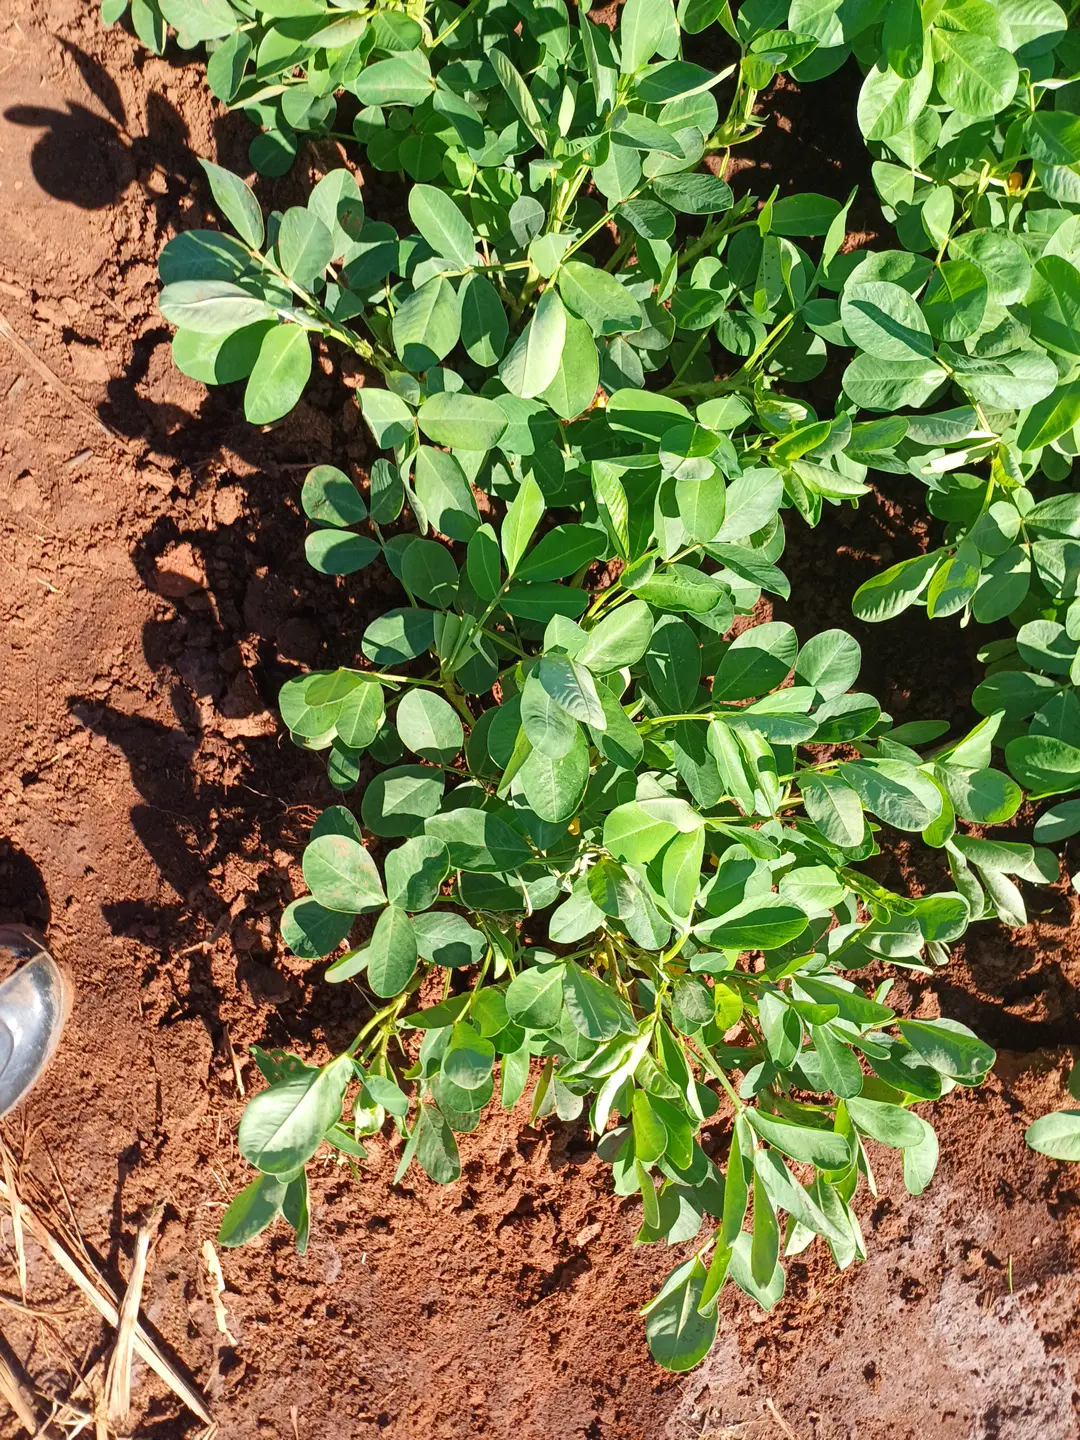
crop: groundnut
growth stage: flowering
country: Kenya
